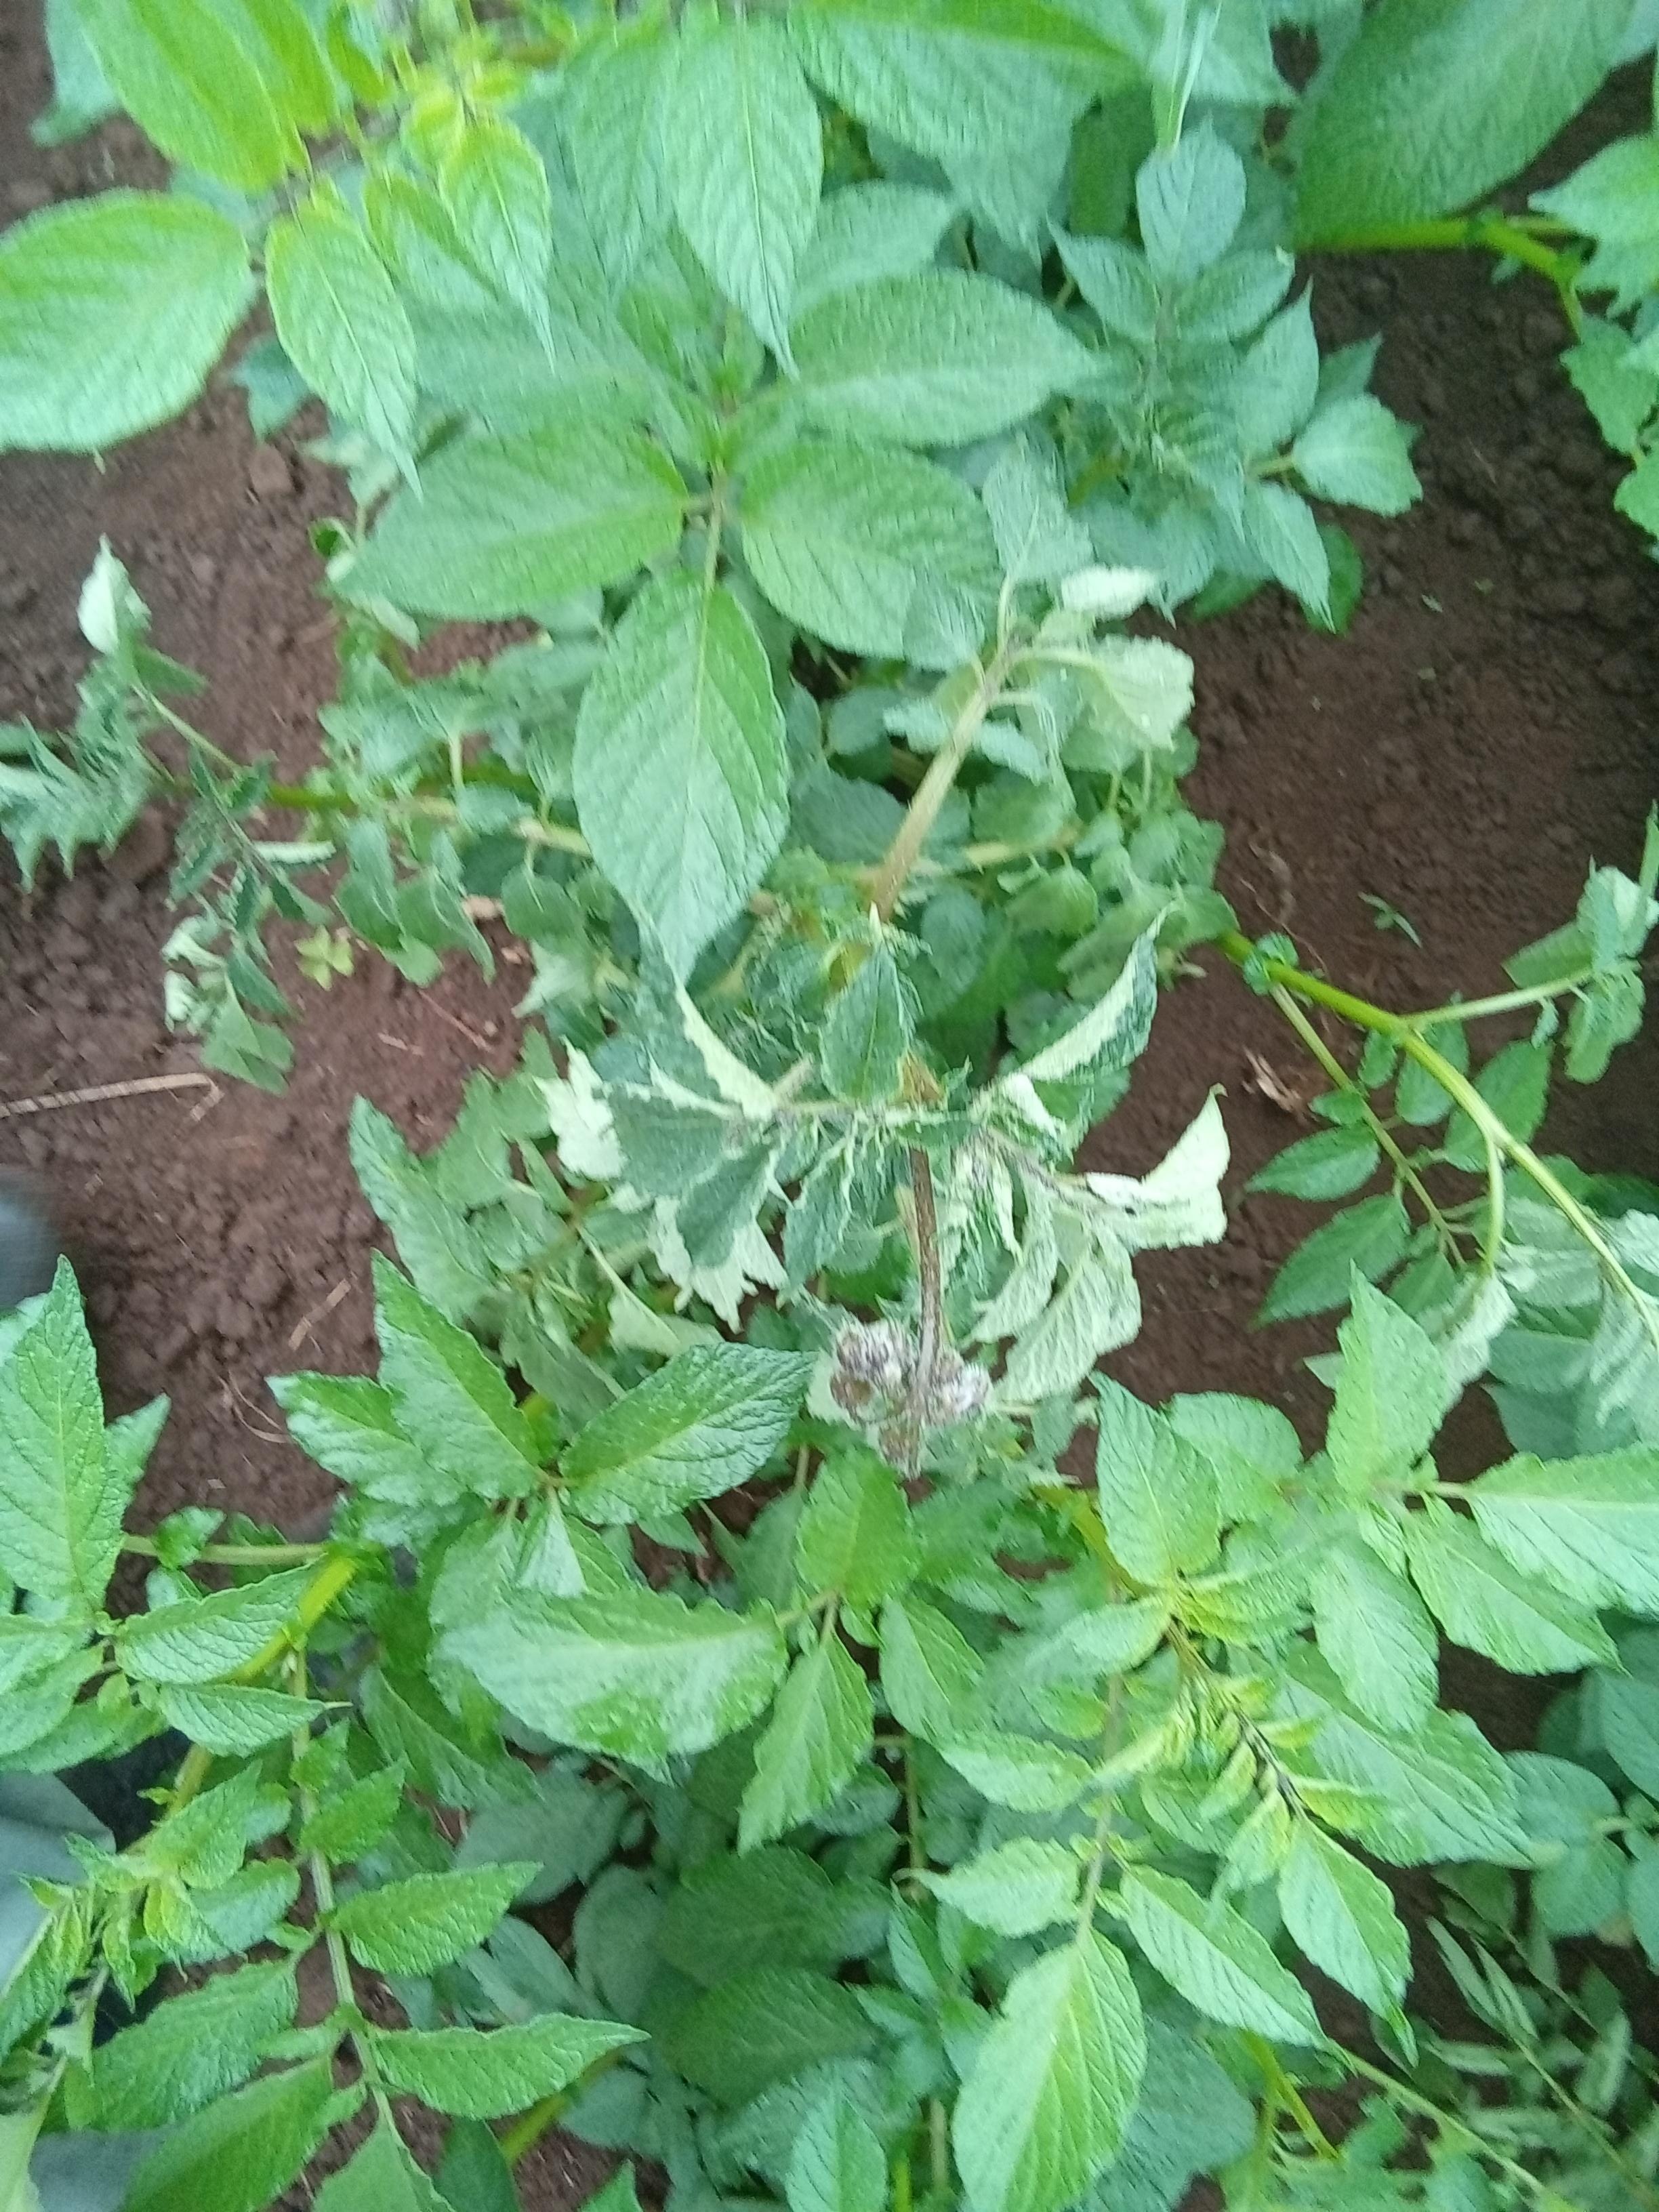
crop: potato
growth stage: flowering
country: Kenya
